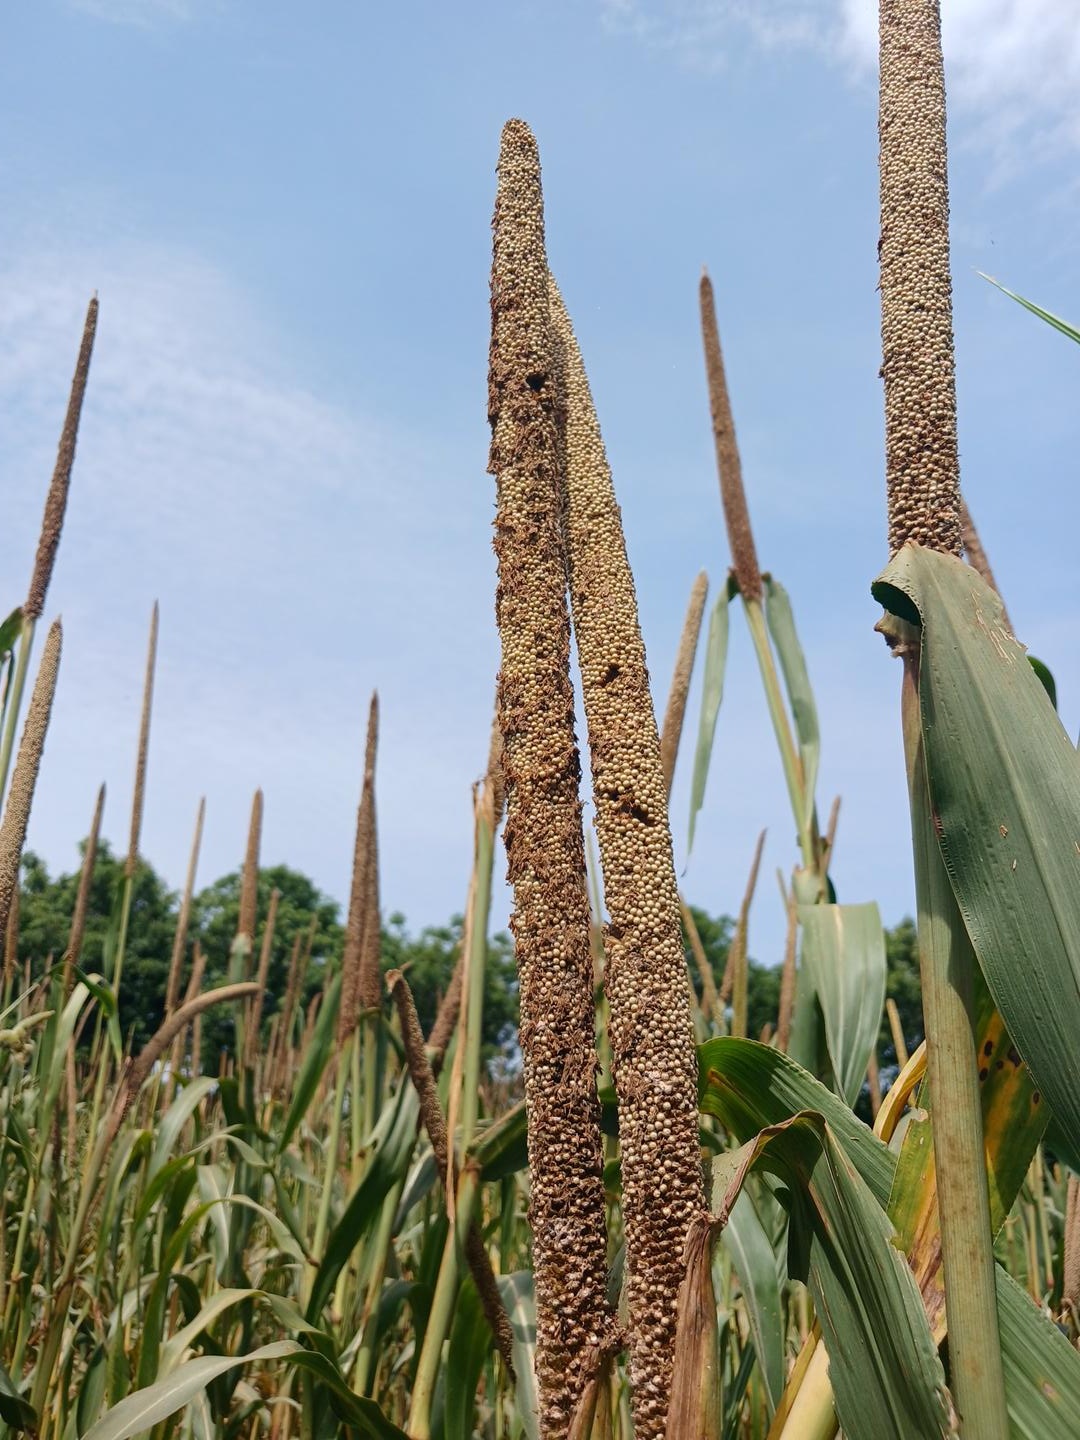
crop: pearl millet
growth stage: maturity
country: Senegal
